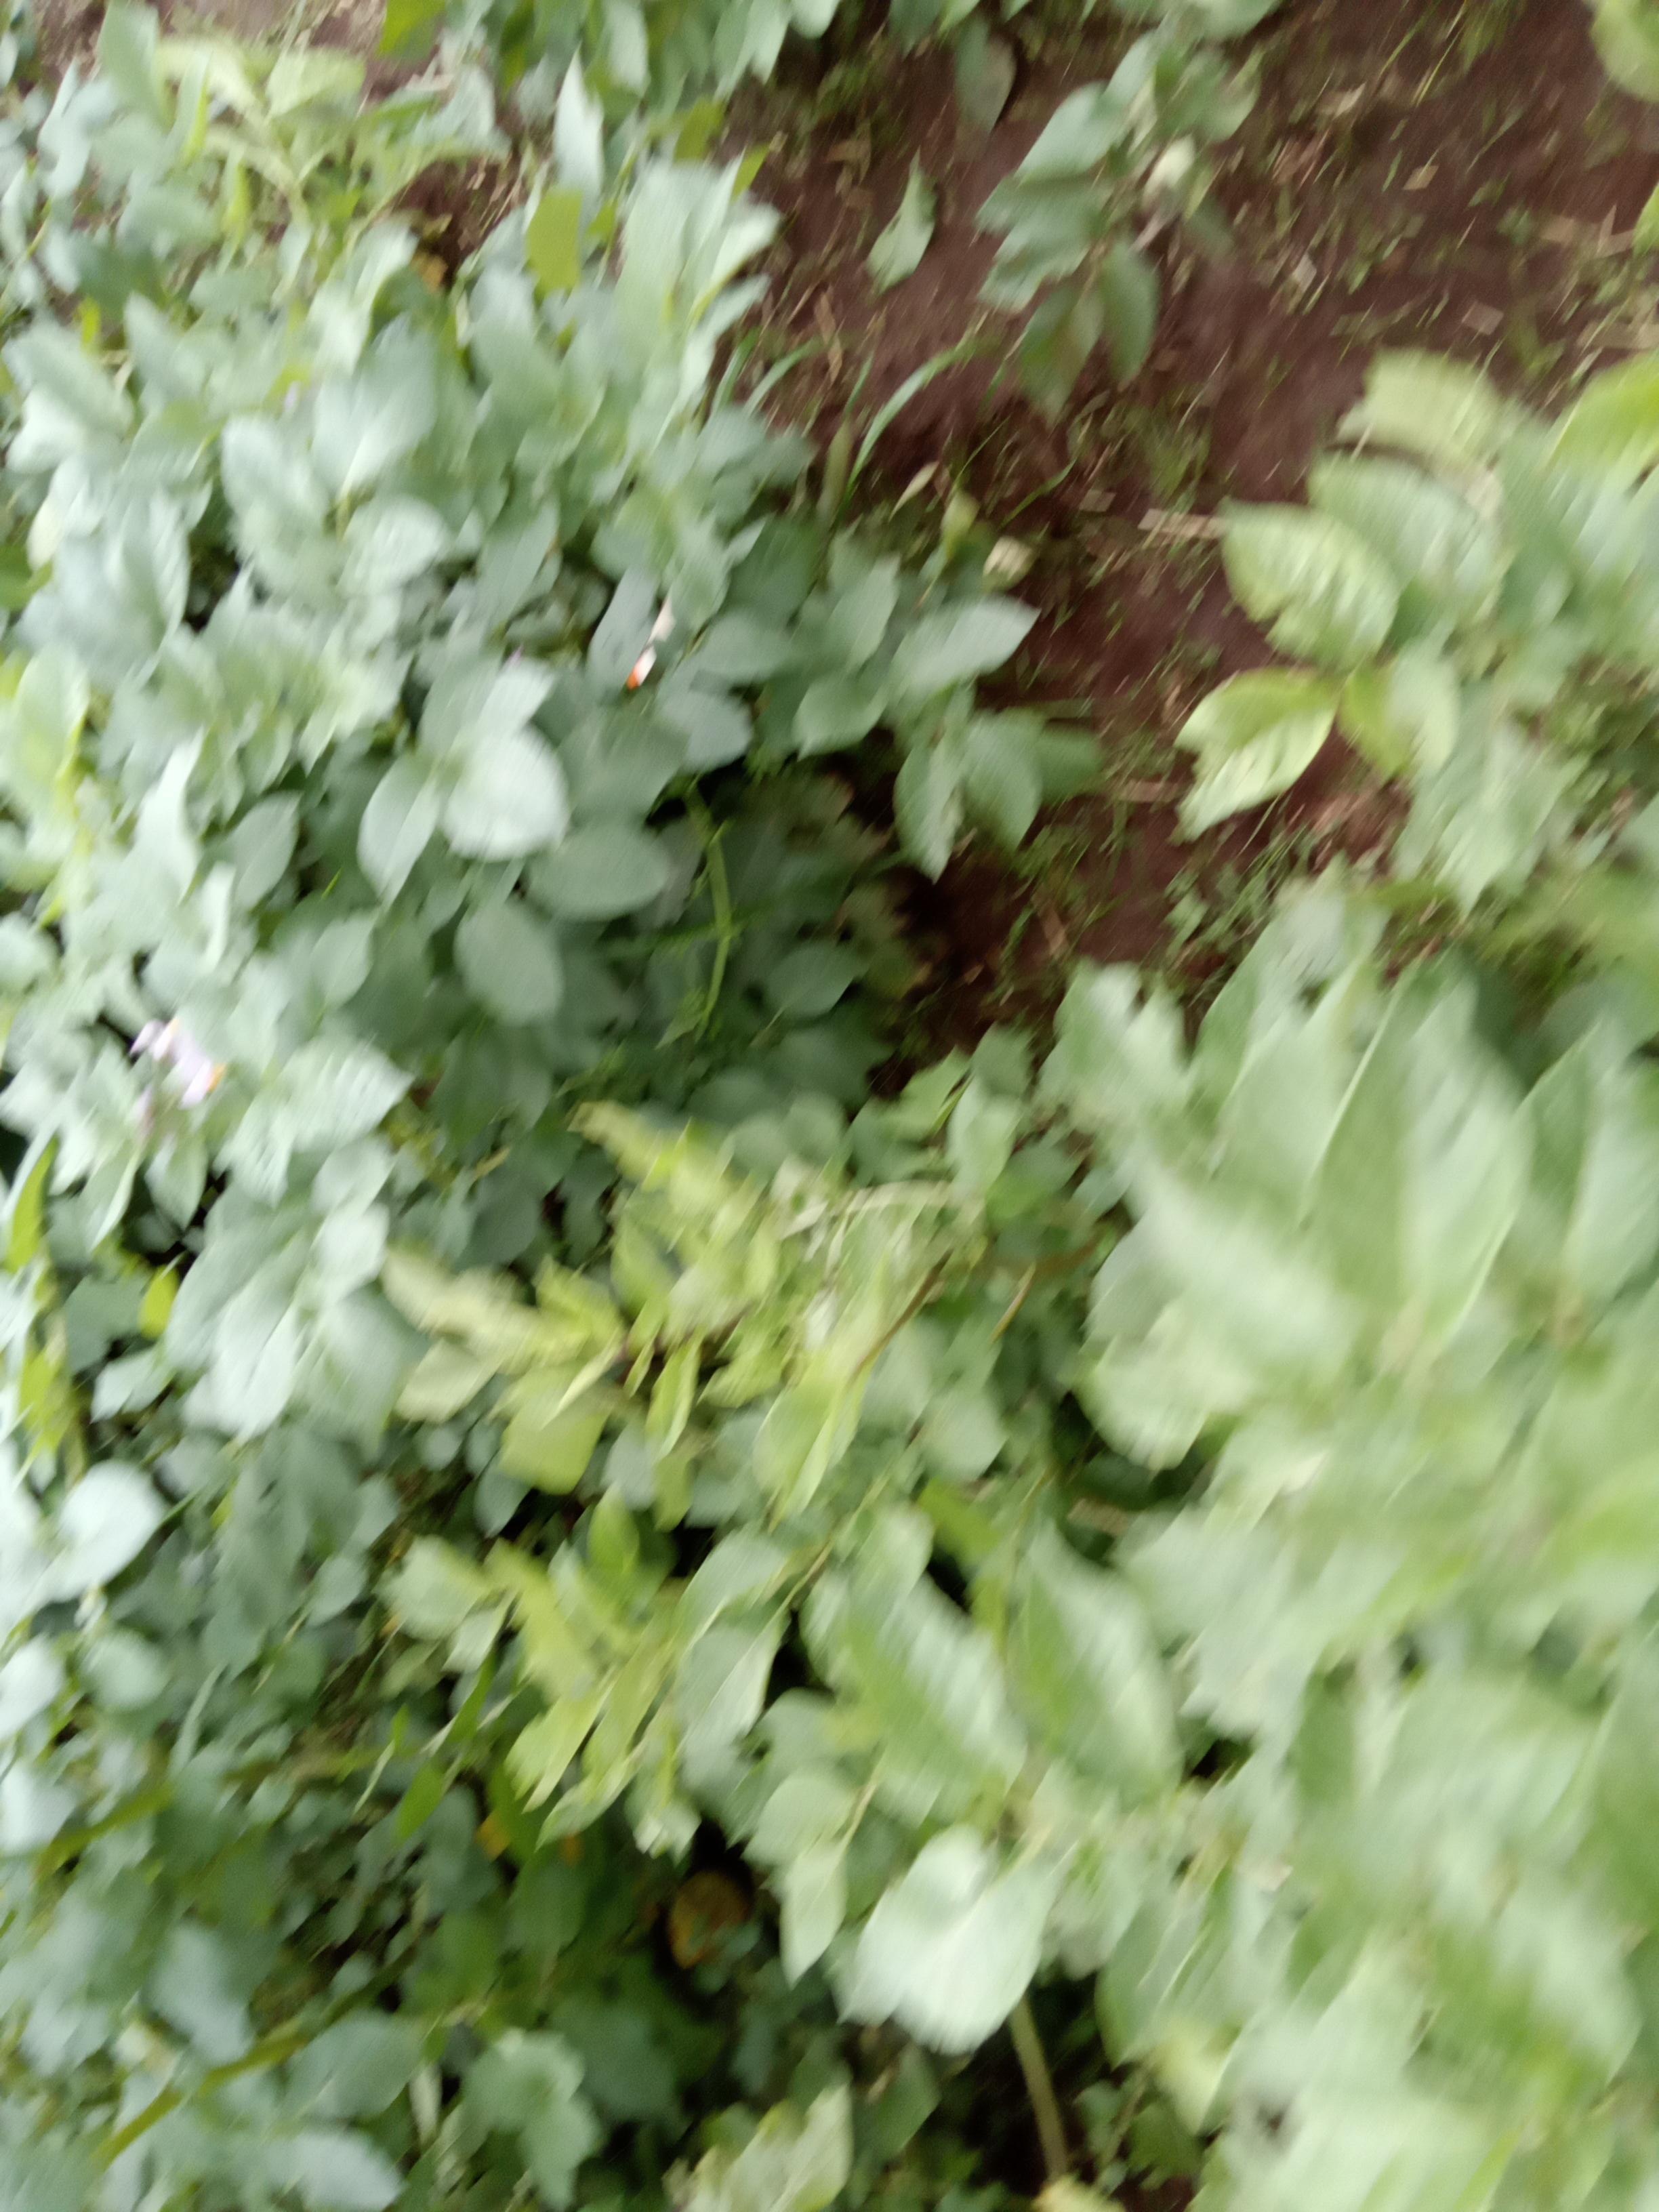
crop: potato
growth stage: flowering
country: Kenya
